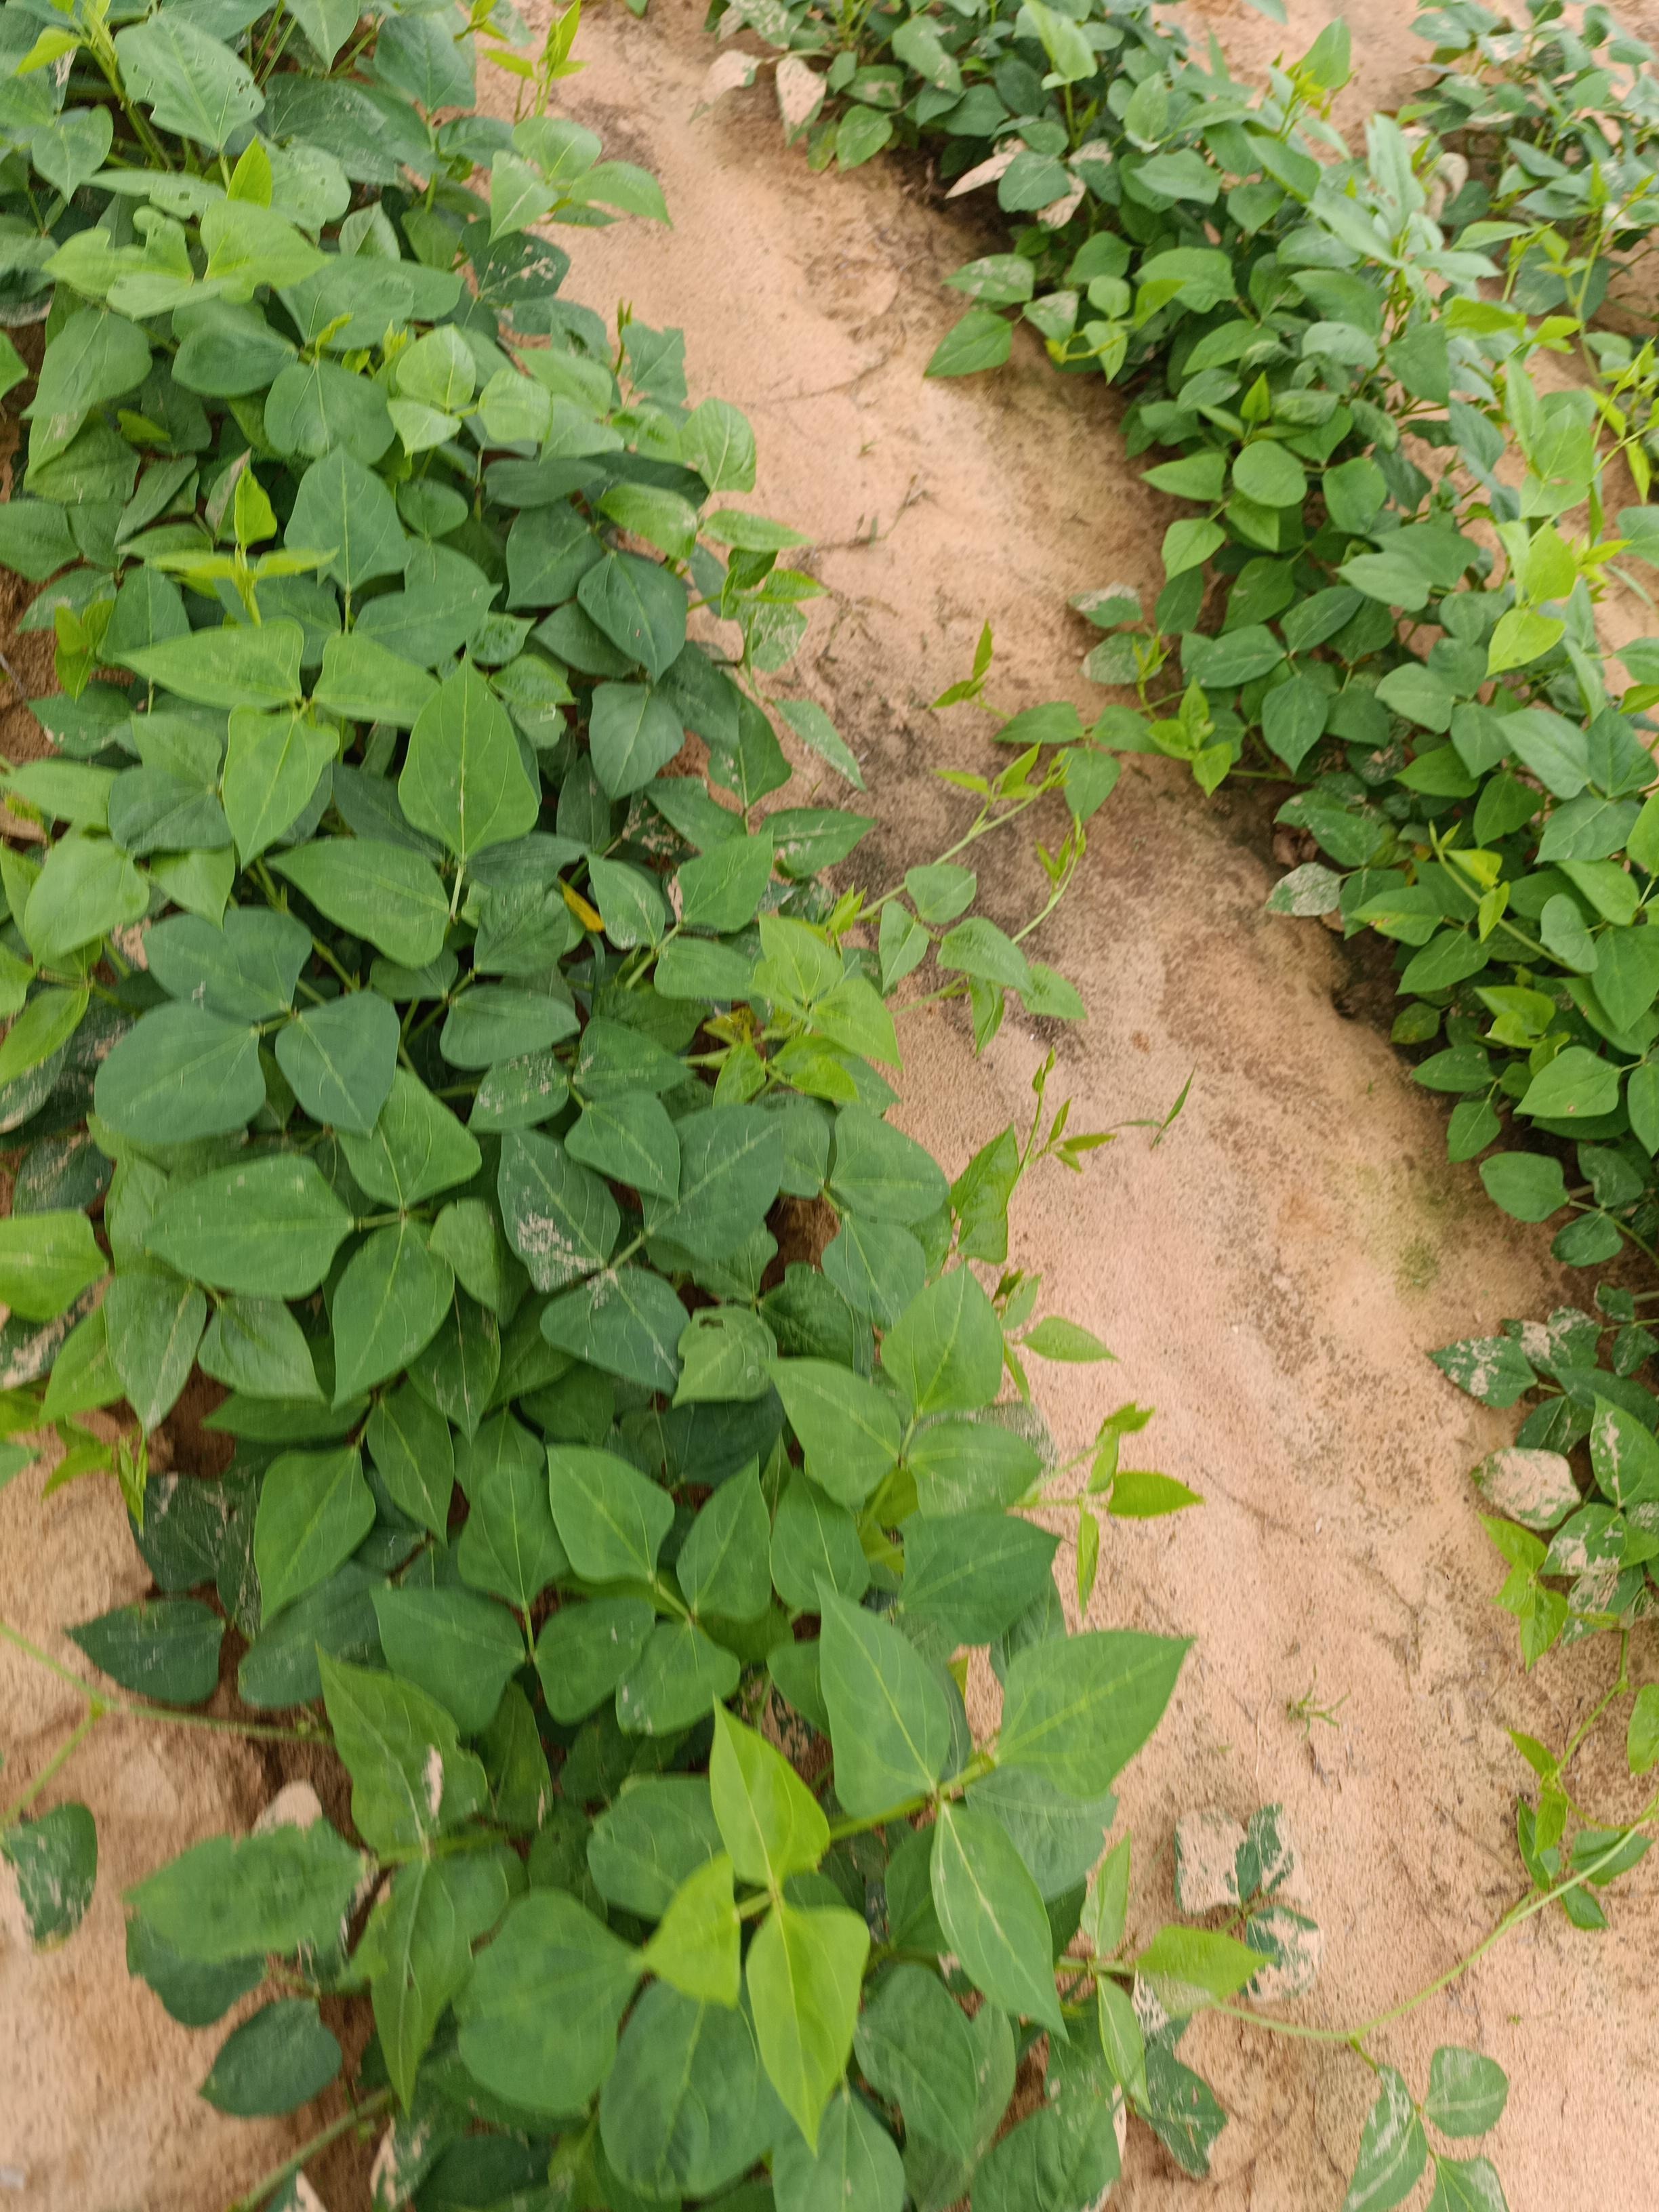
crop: cowpea
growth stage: emergence
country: Nigeria
